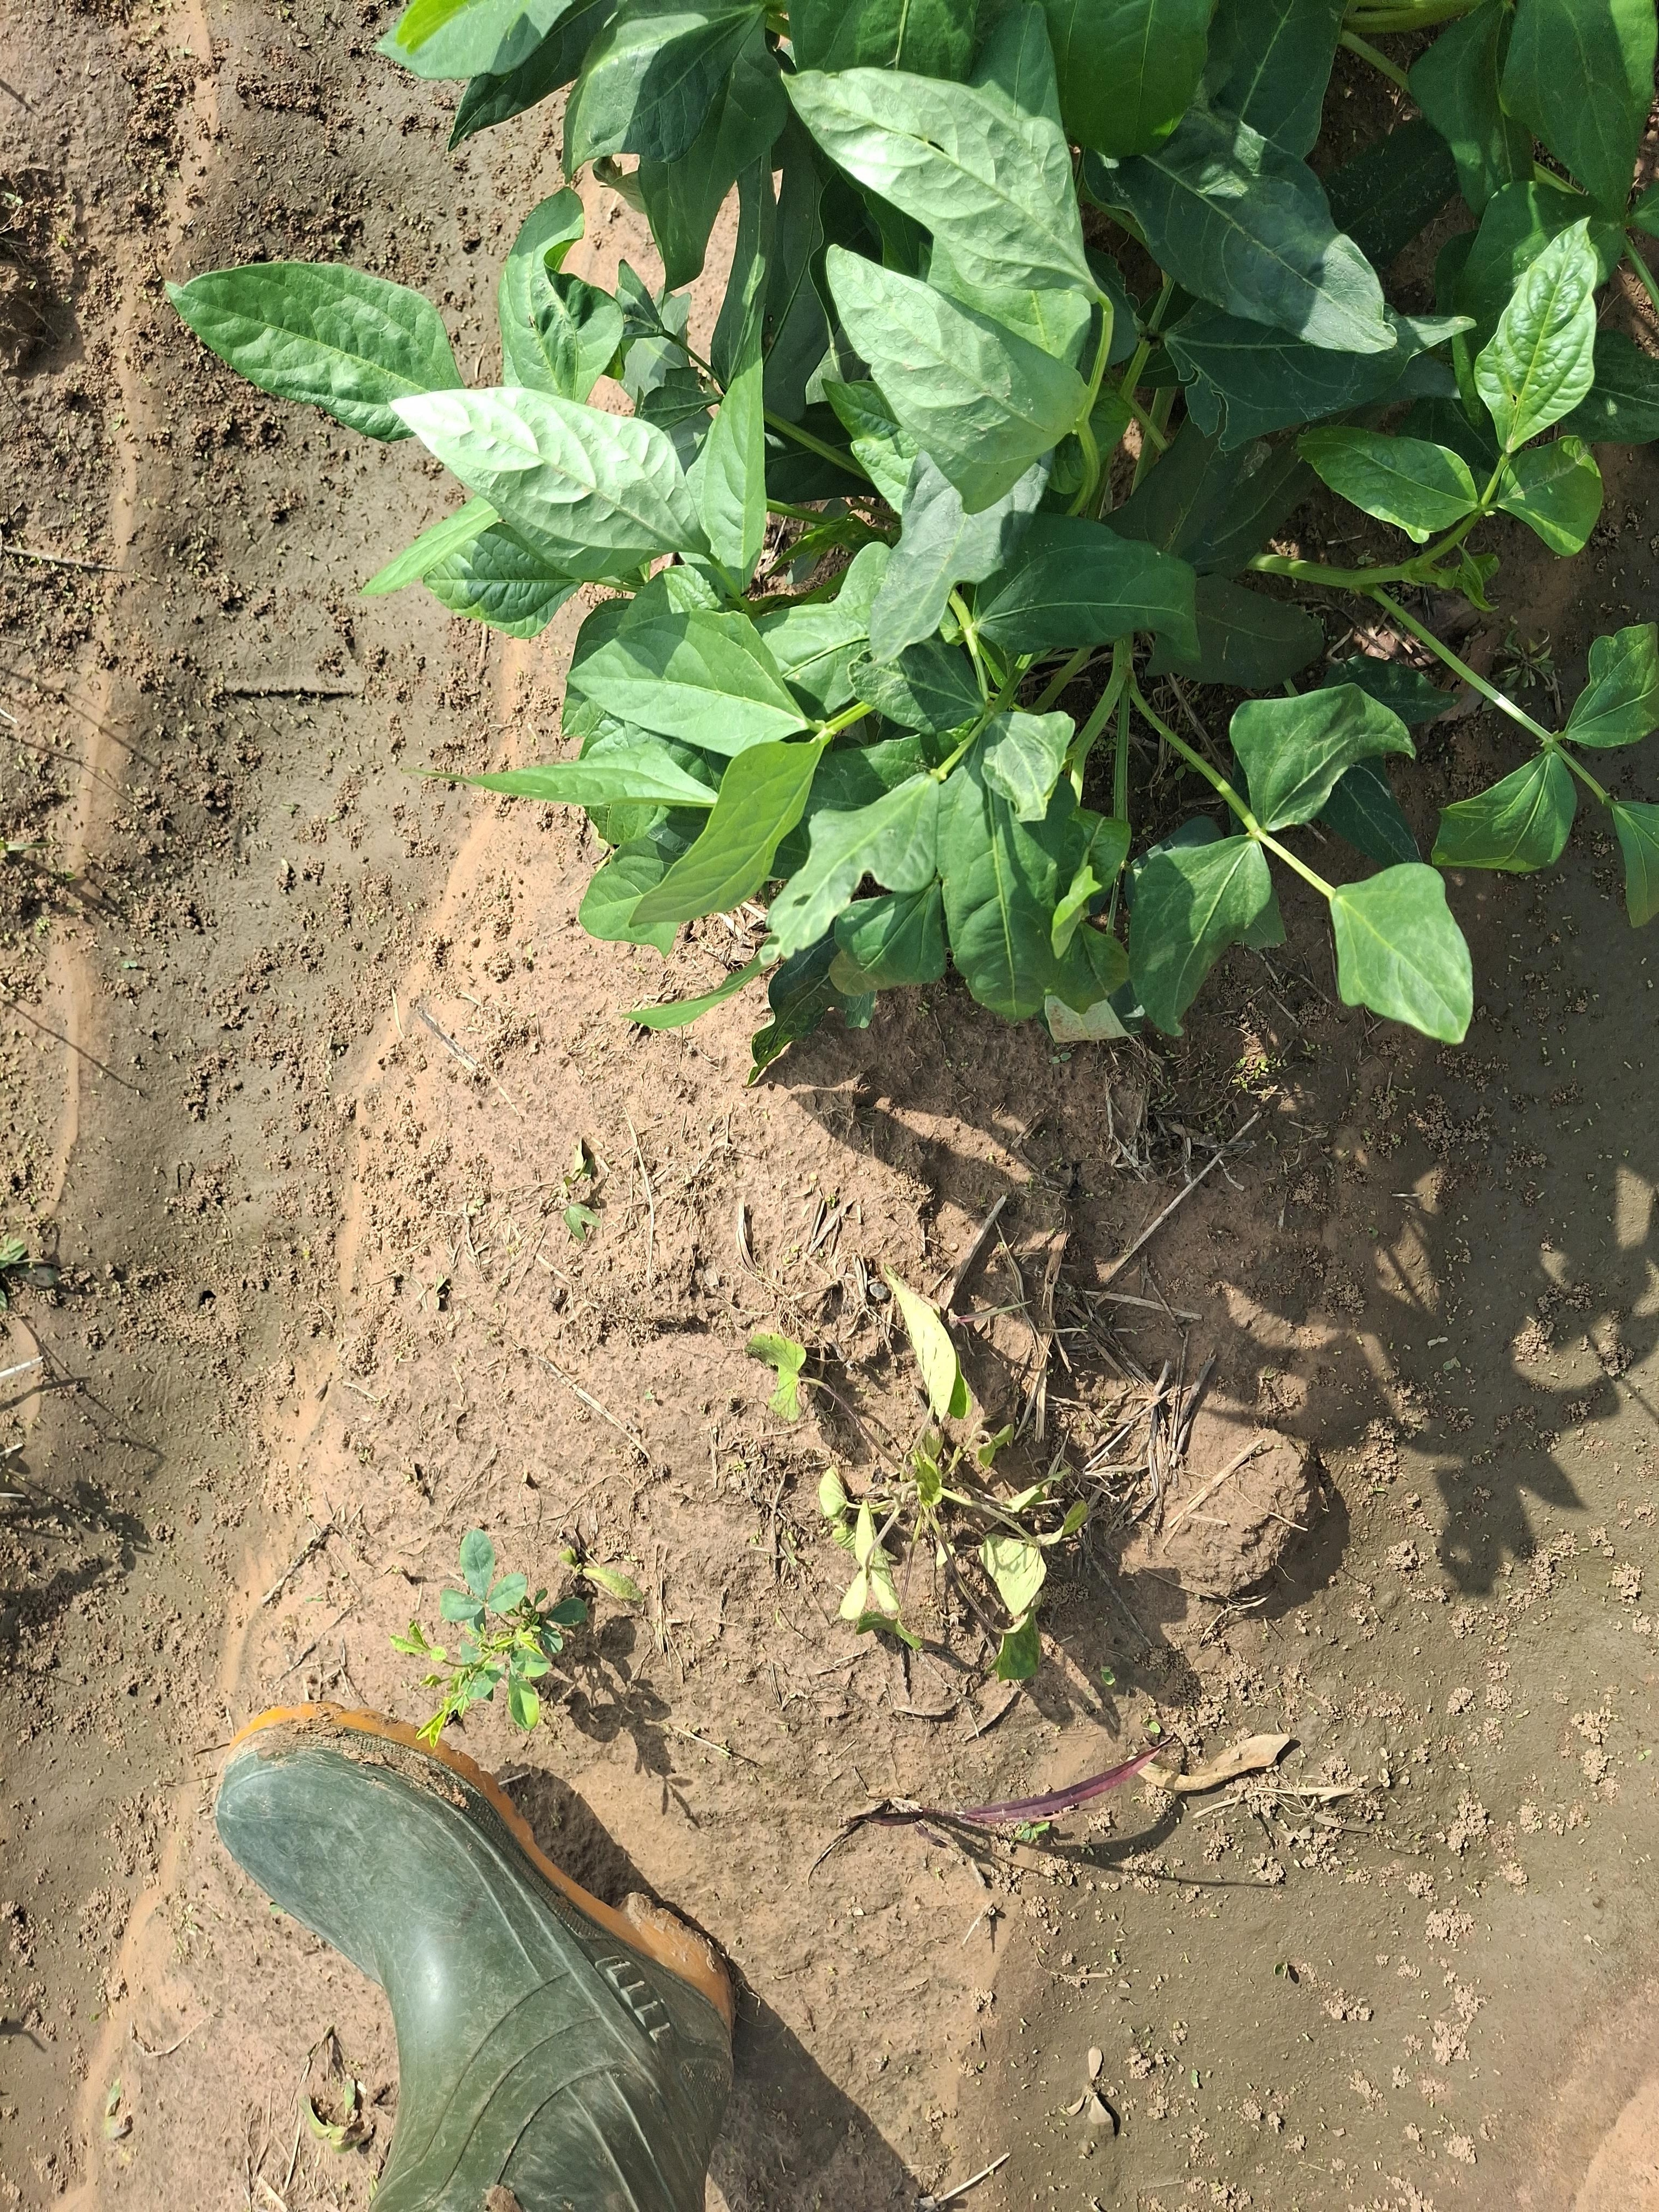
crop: cowpea
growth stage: vegetative
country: Nigeria
